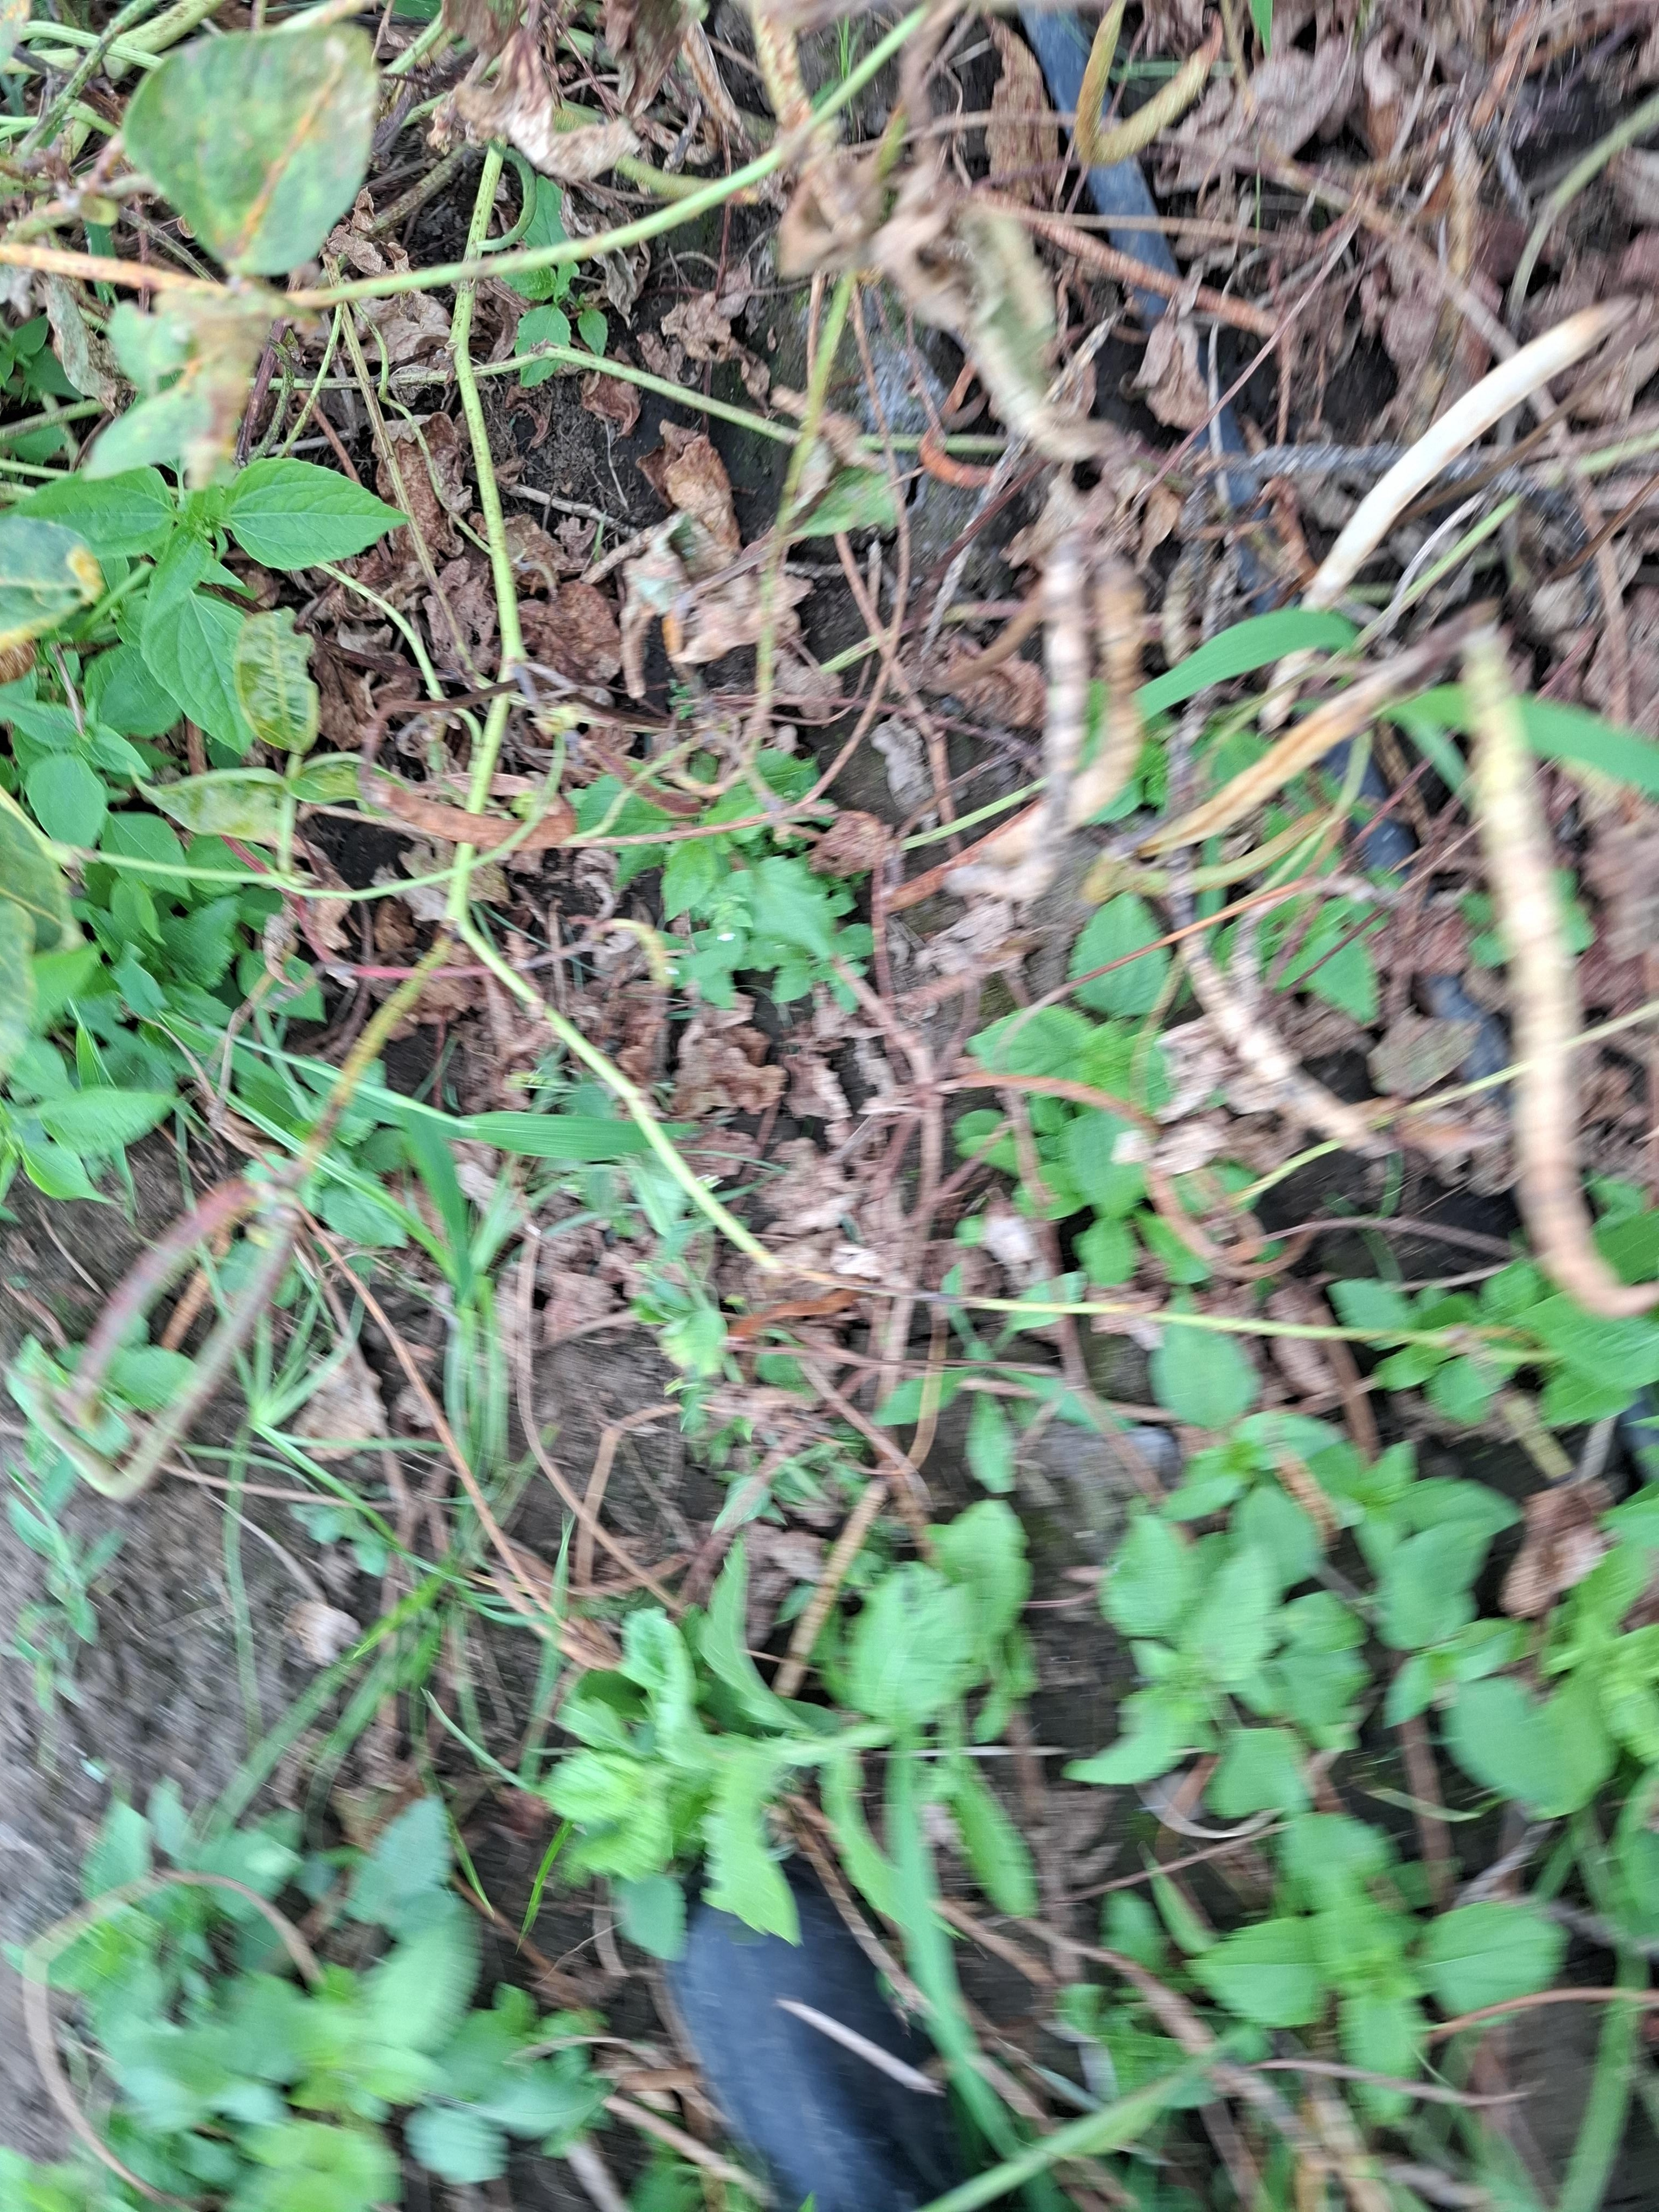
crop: cowpea
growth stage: development pod
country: Tanzania
